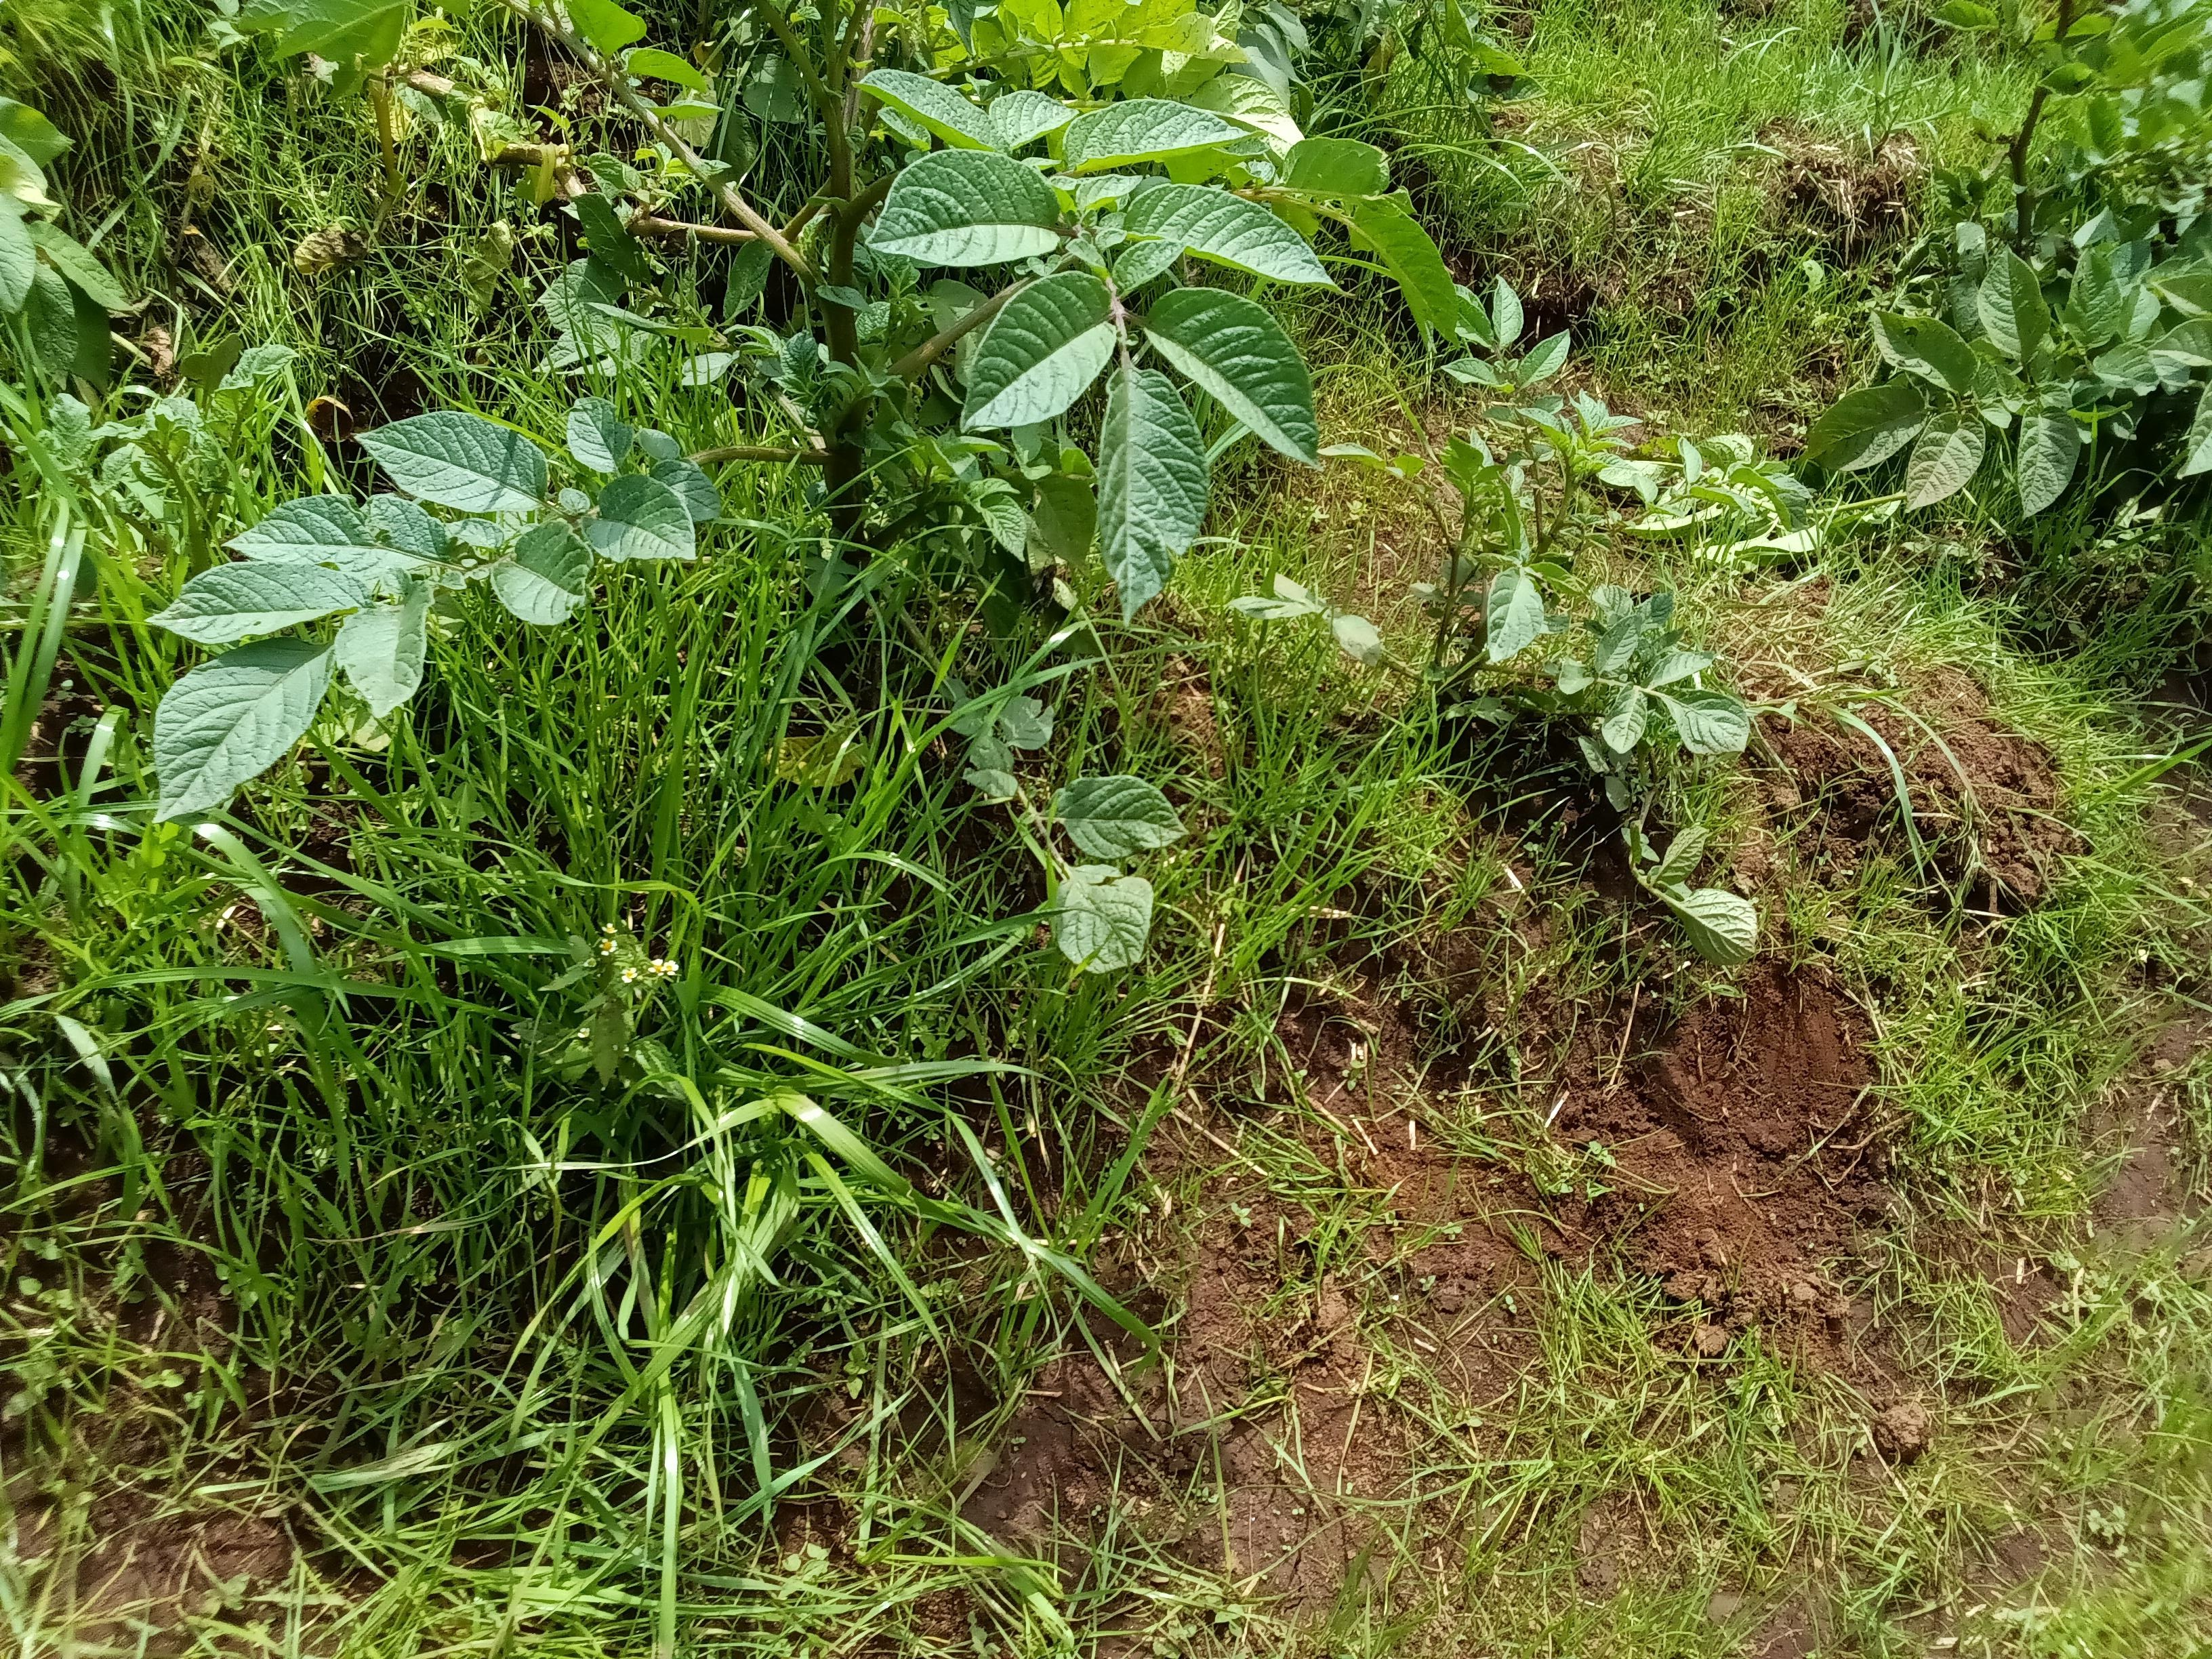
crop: potato
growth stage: vegetative
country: Kenya
